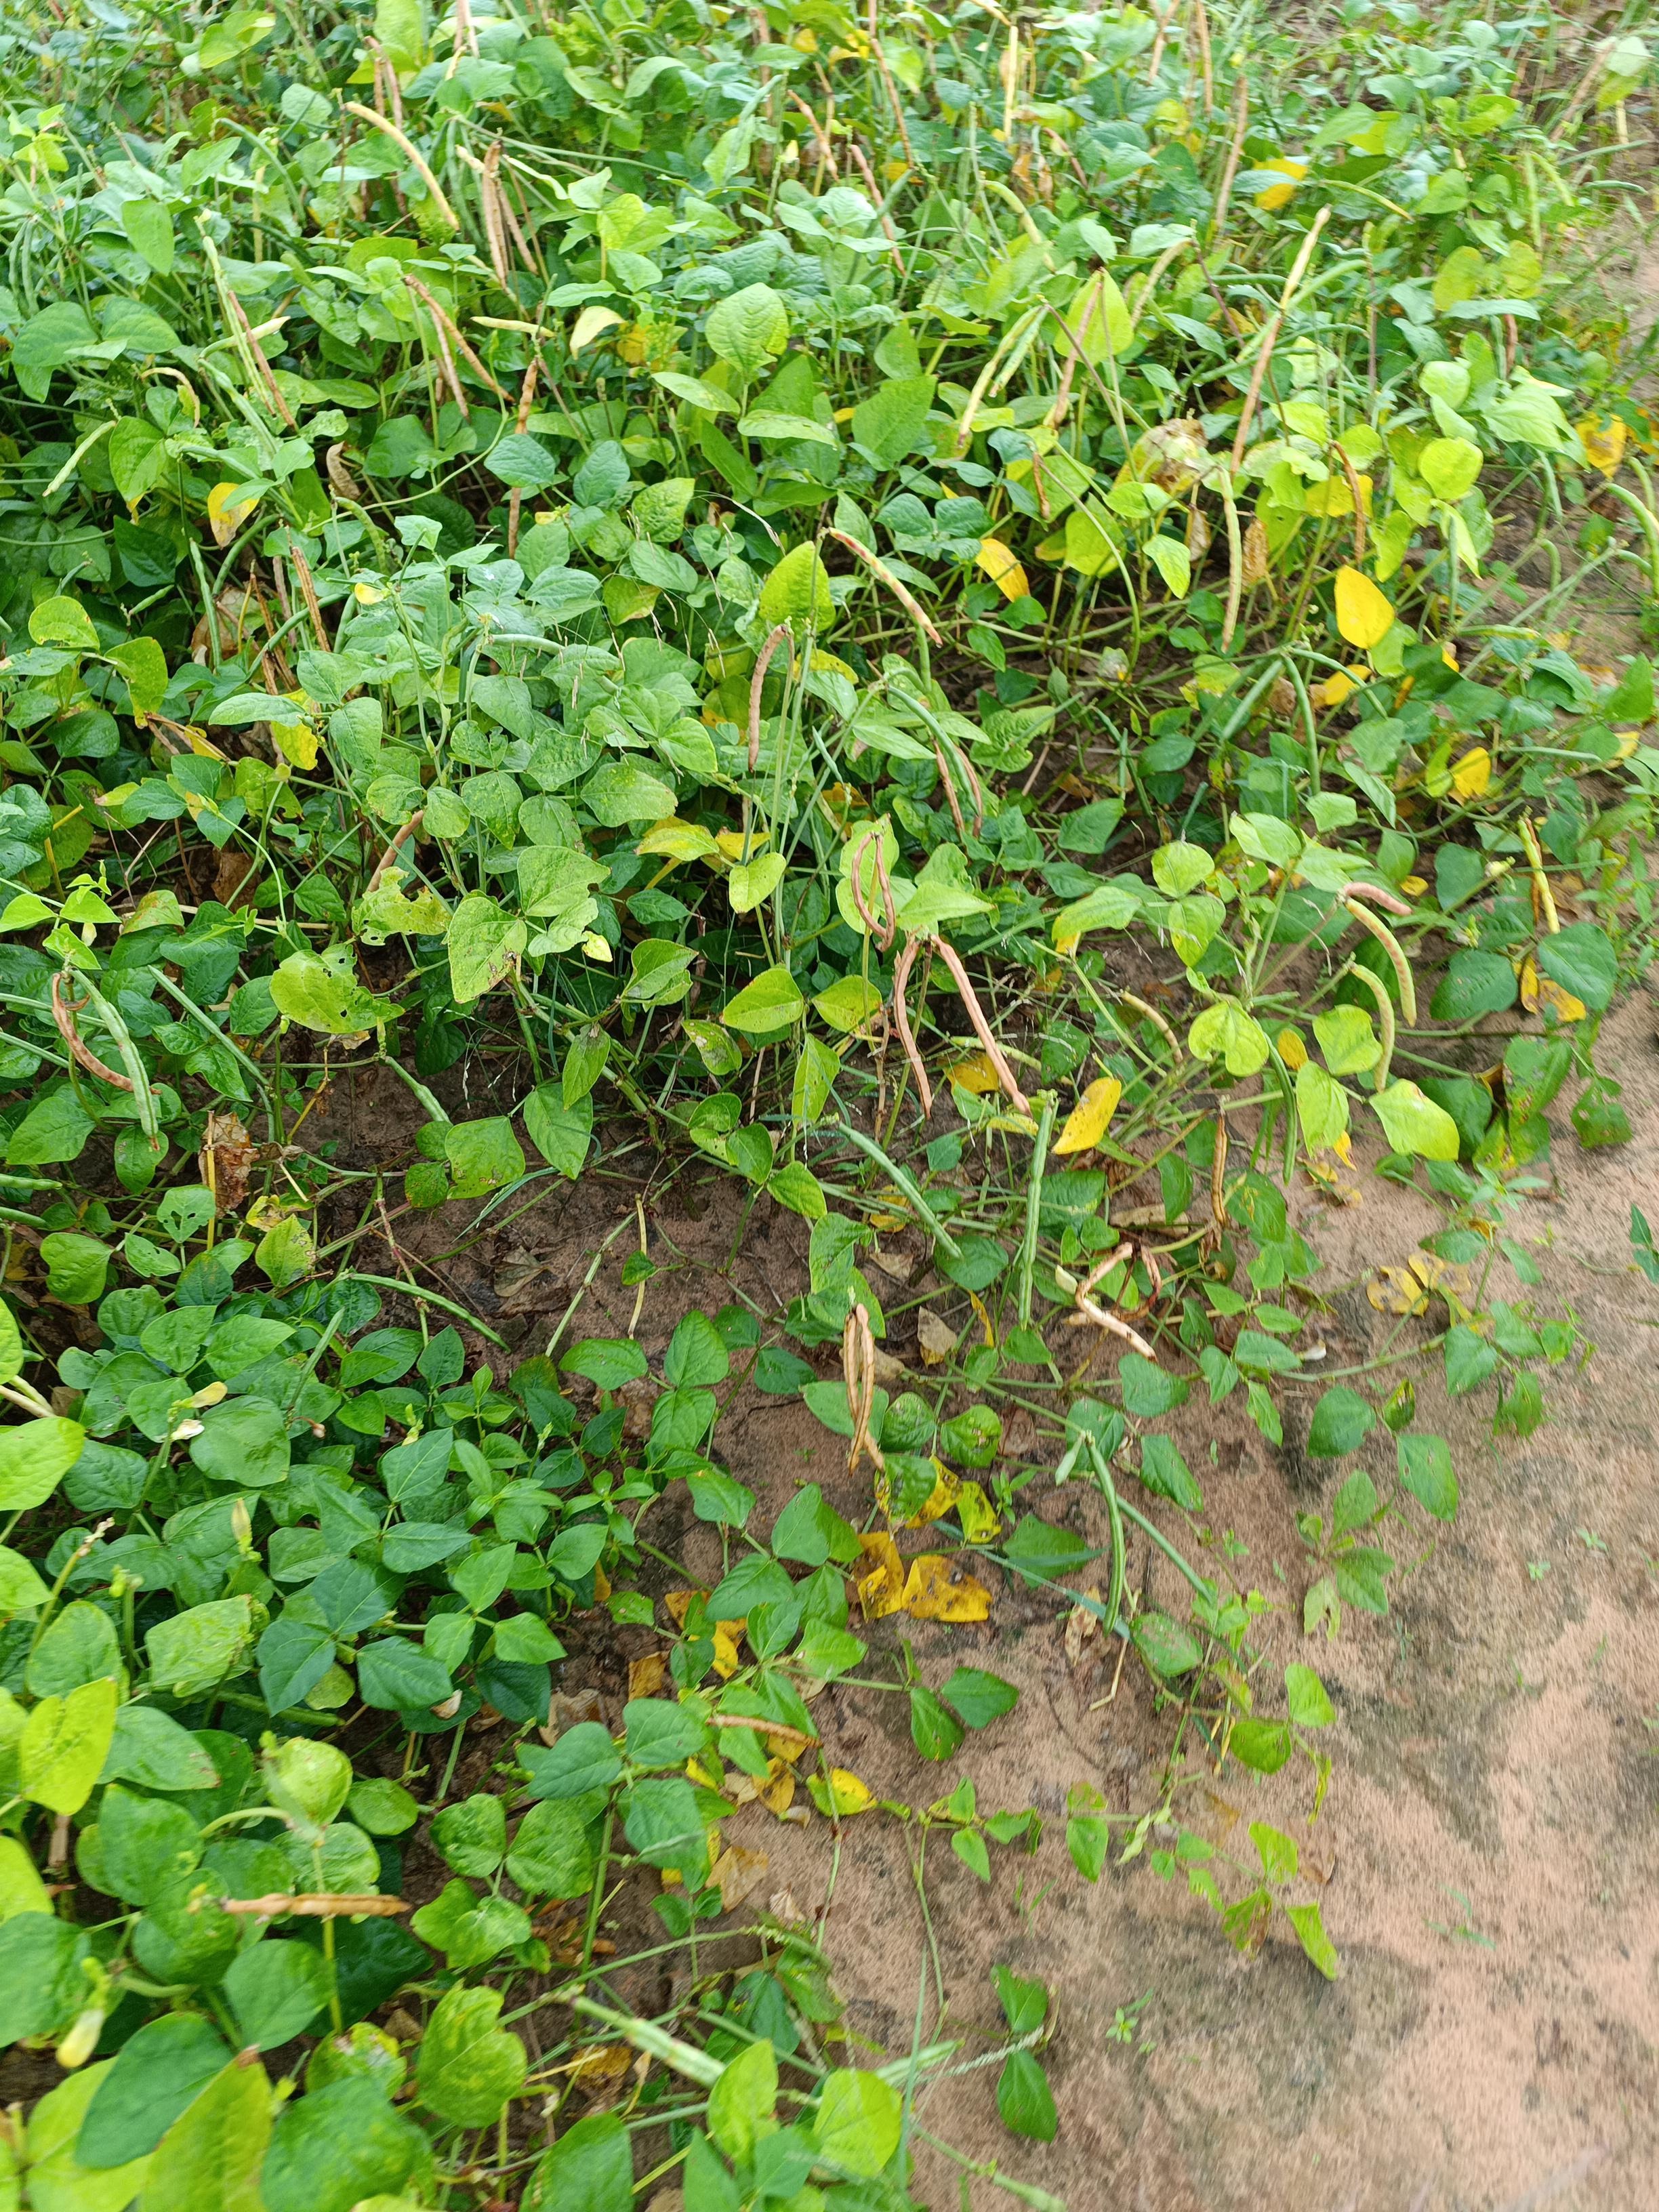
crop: cowpea
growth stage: maturity
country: Nigeria
